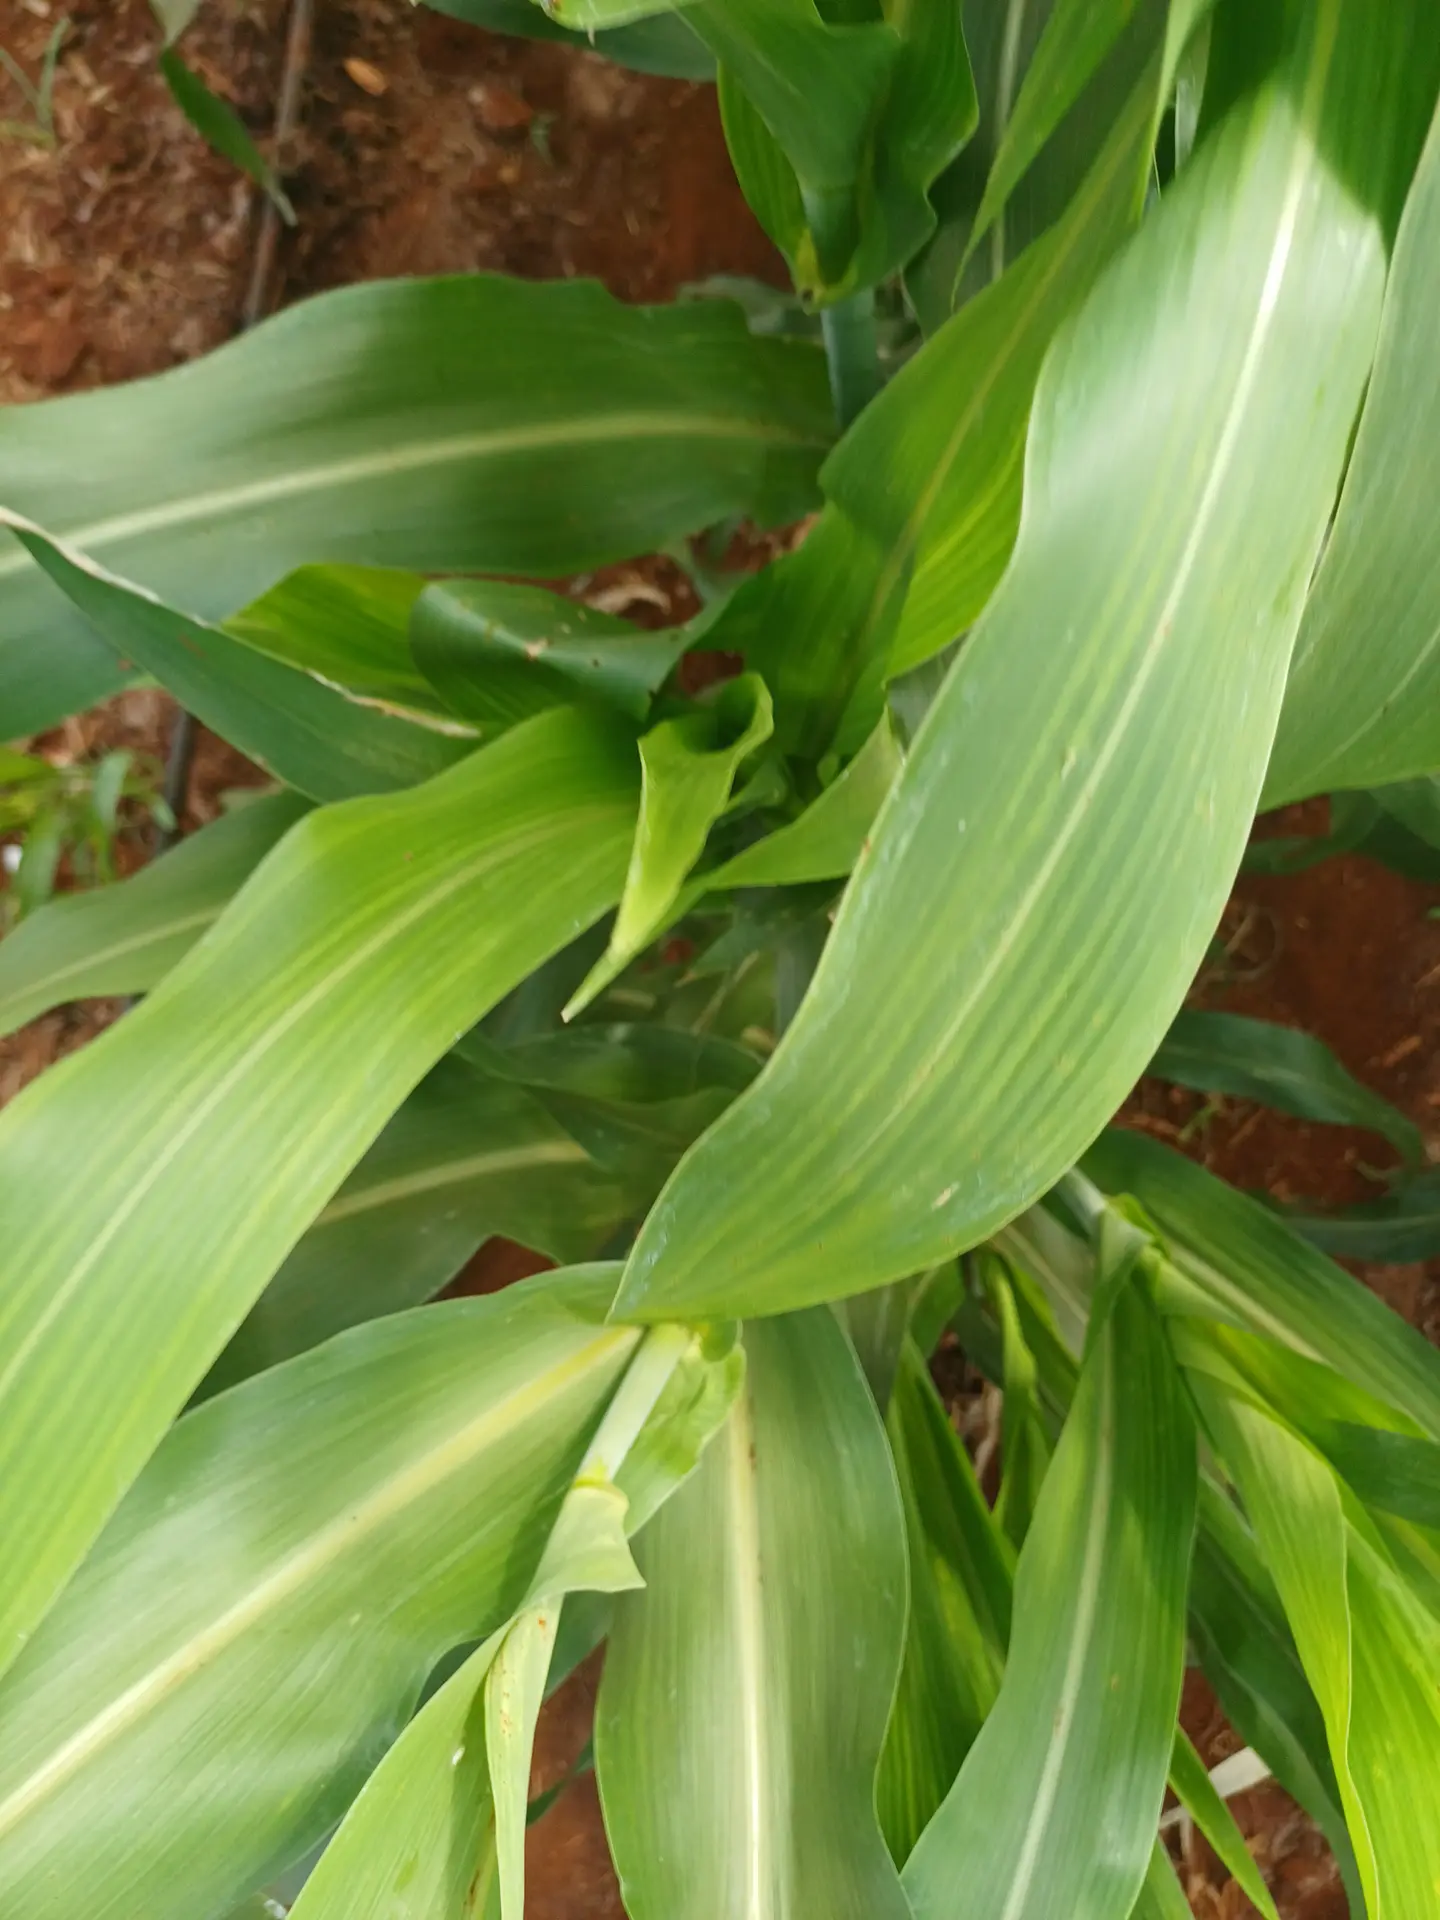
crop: sorghum
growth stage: heading tuber
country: Kenya
